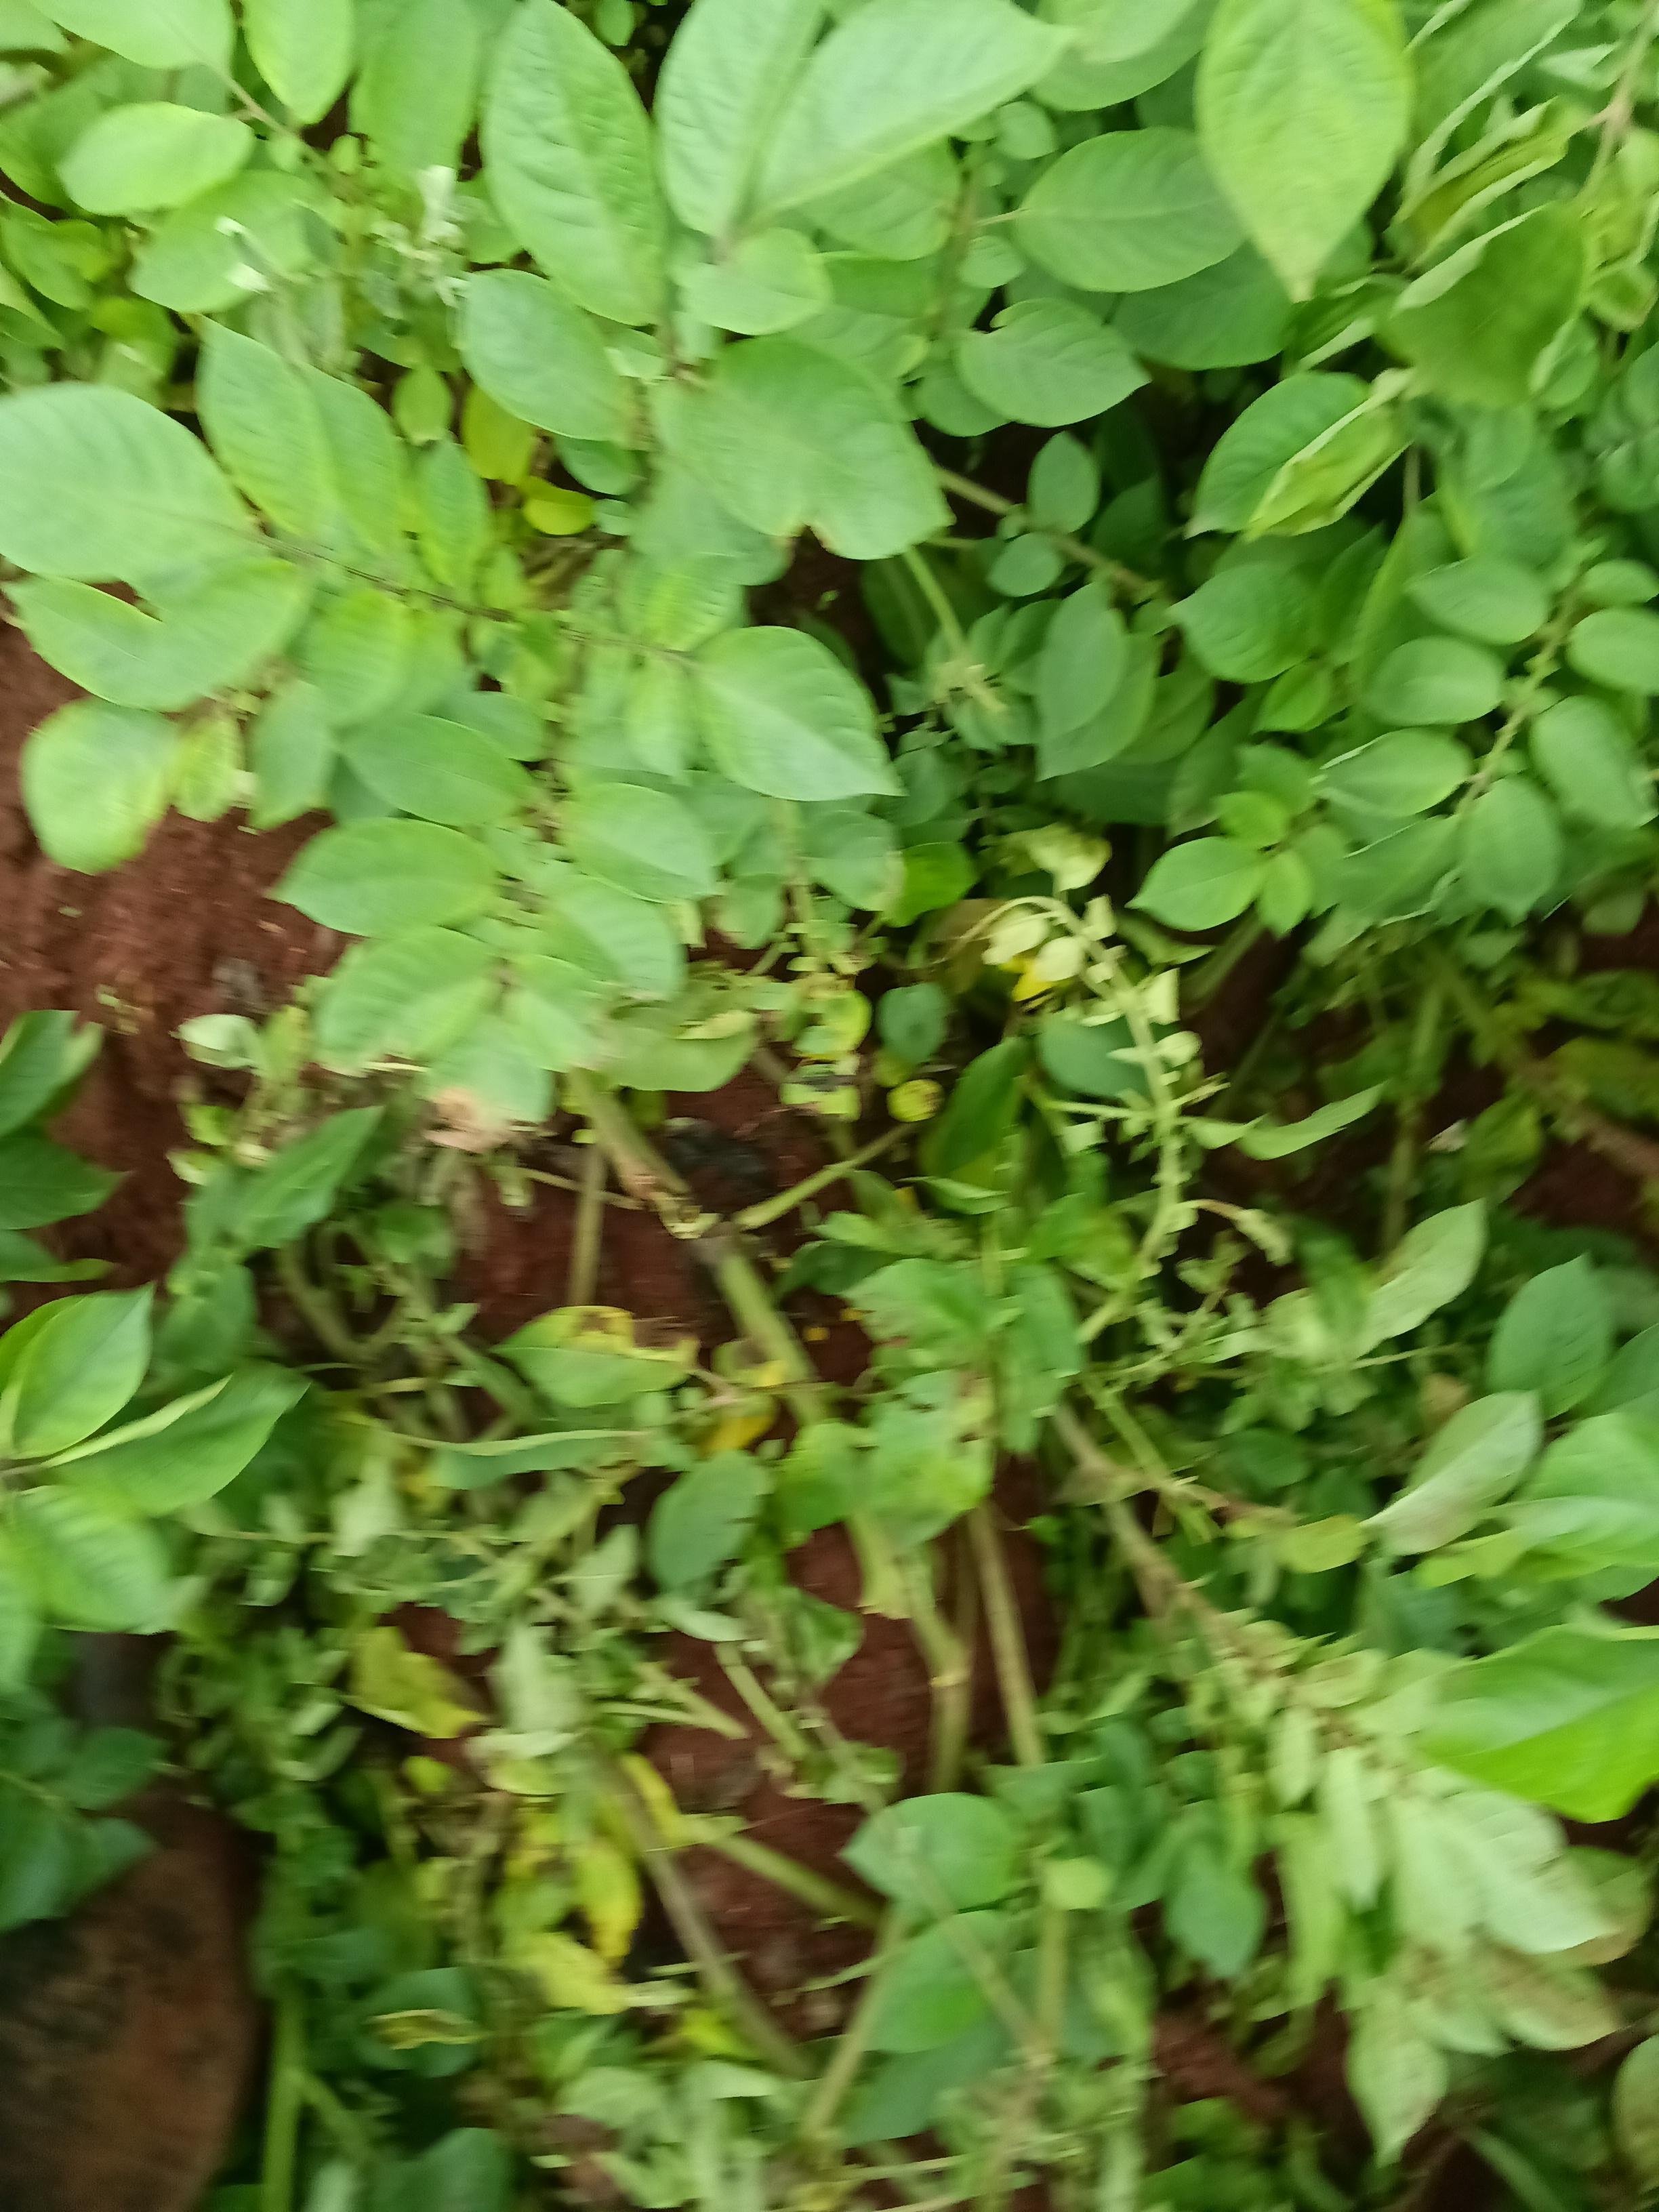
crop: potato
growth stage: flowering
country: Kenya
